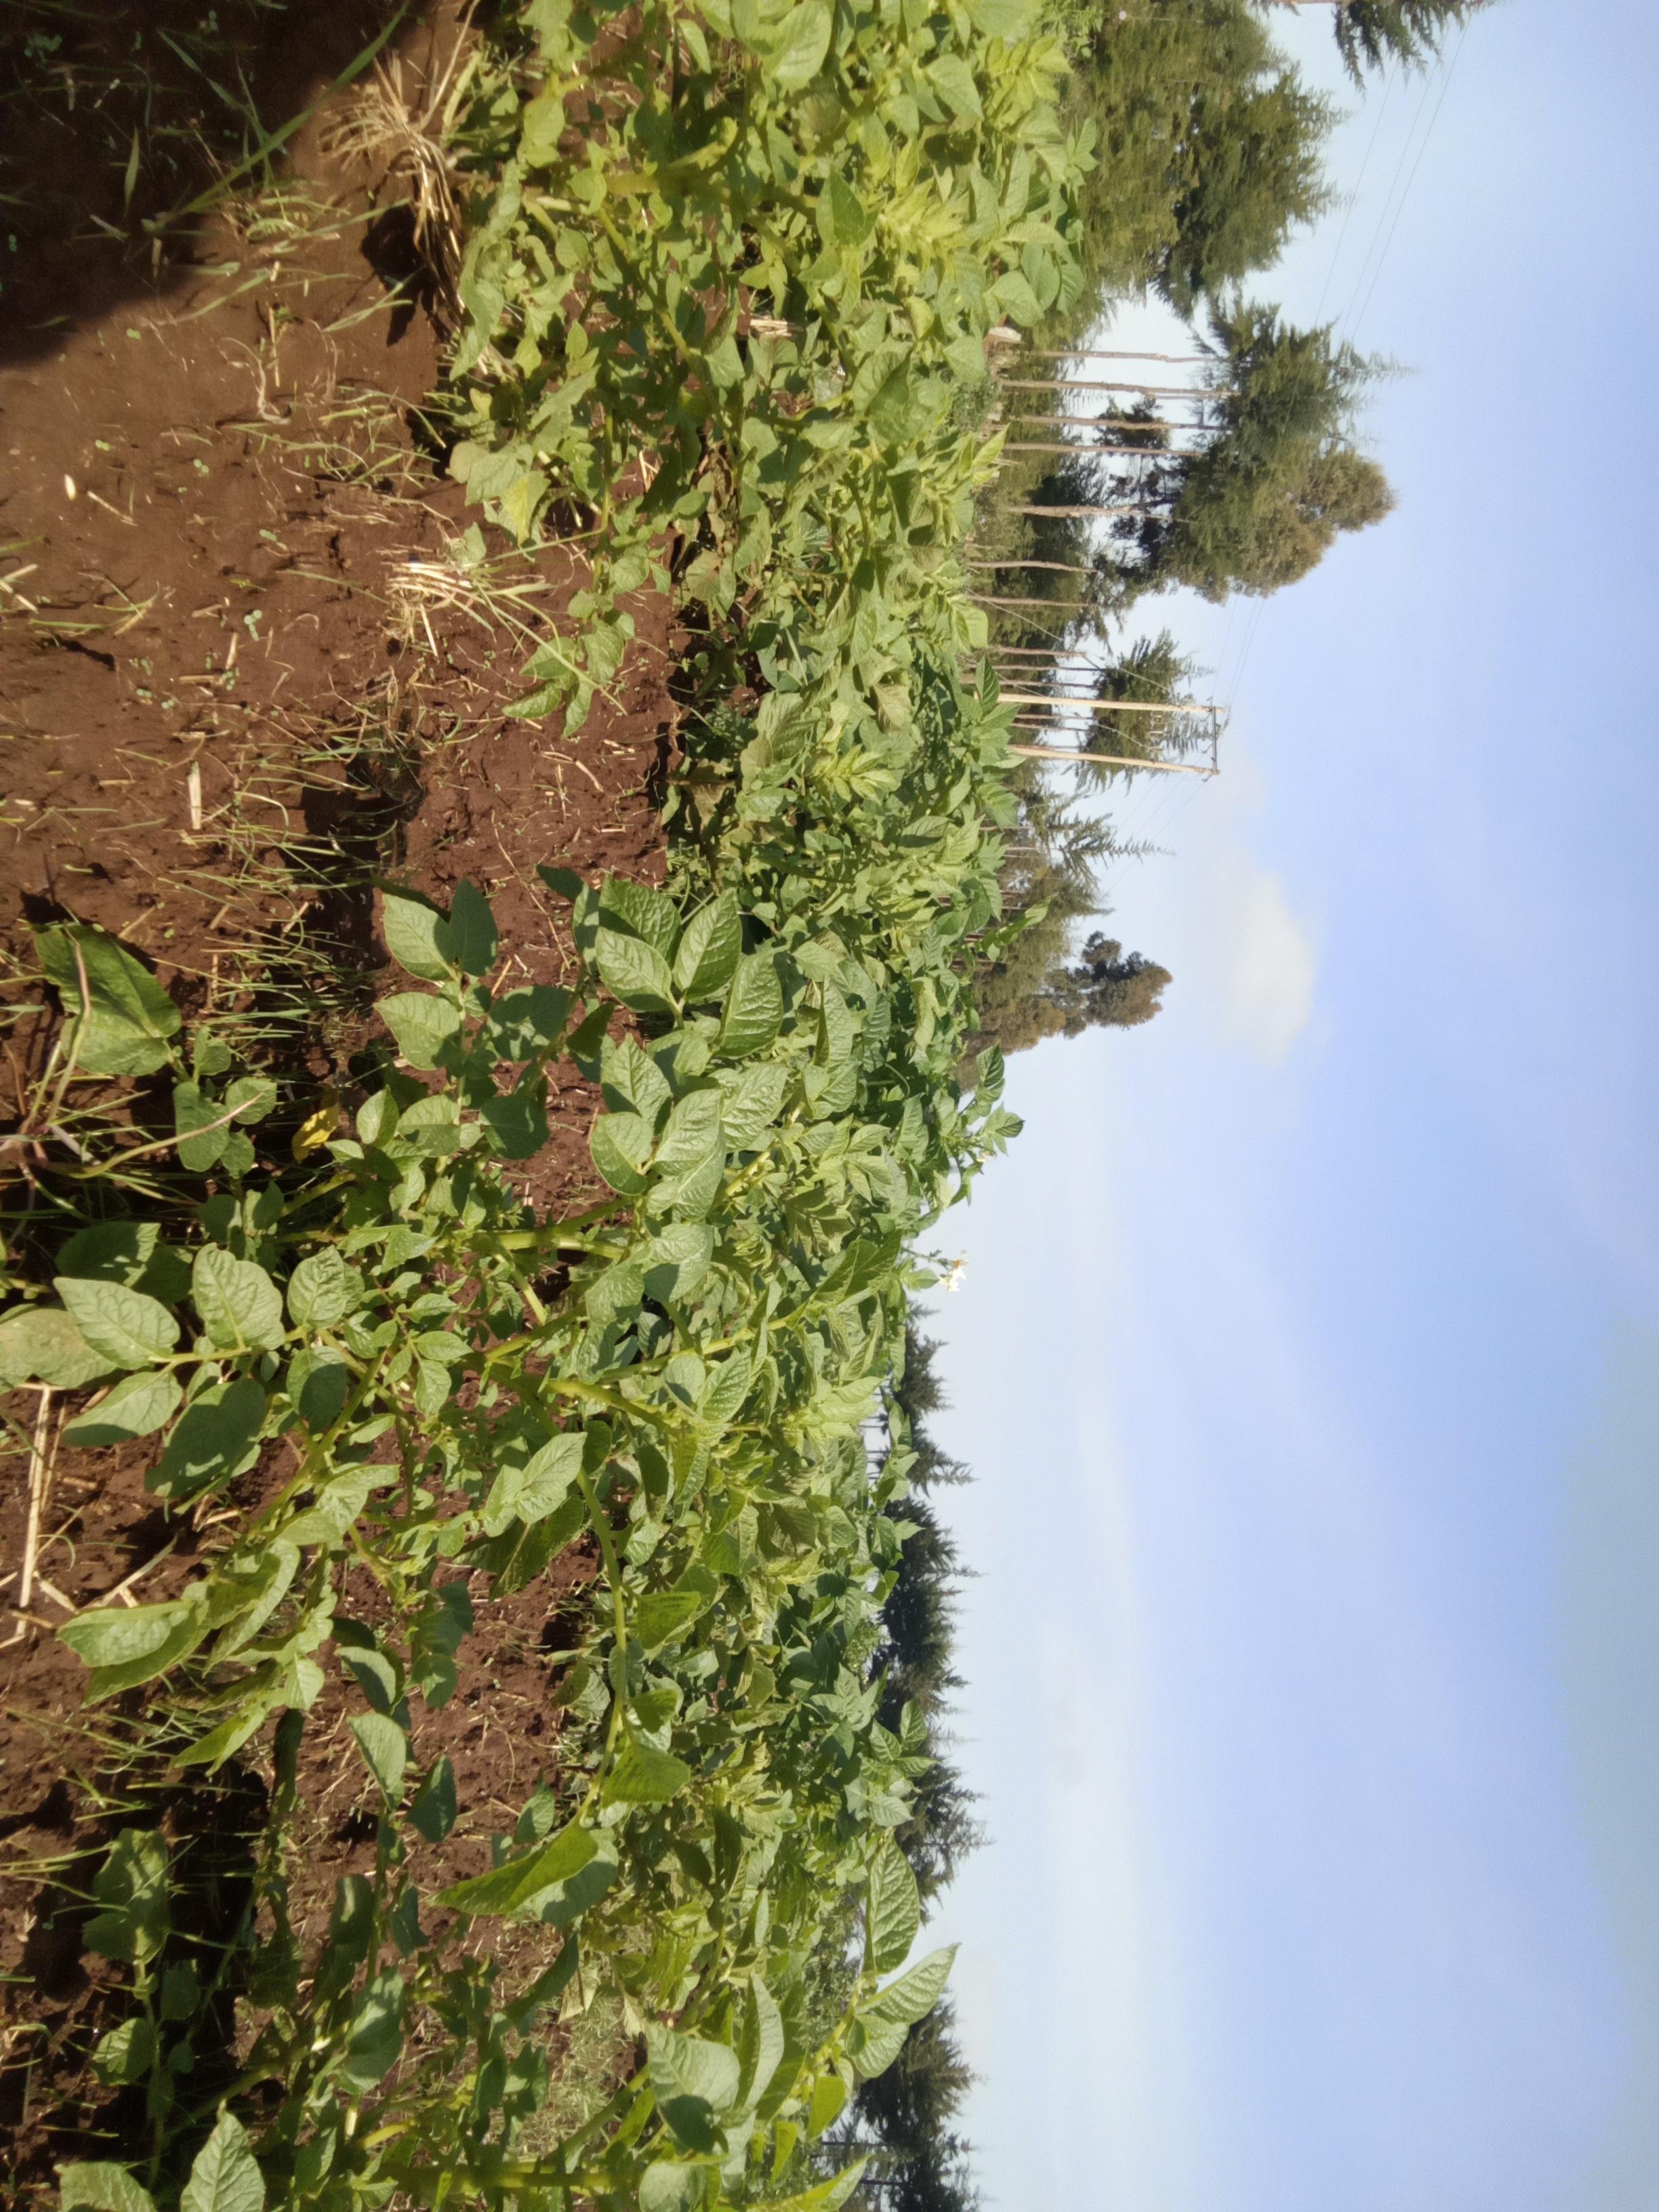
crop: potato
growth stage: vegetative
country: Kenya
